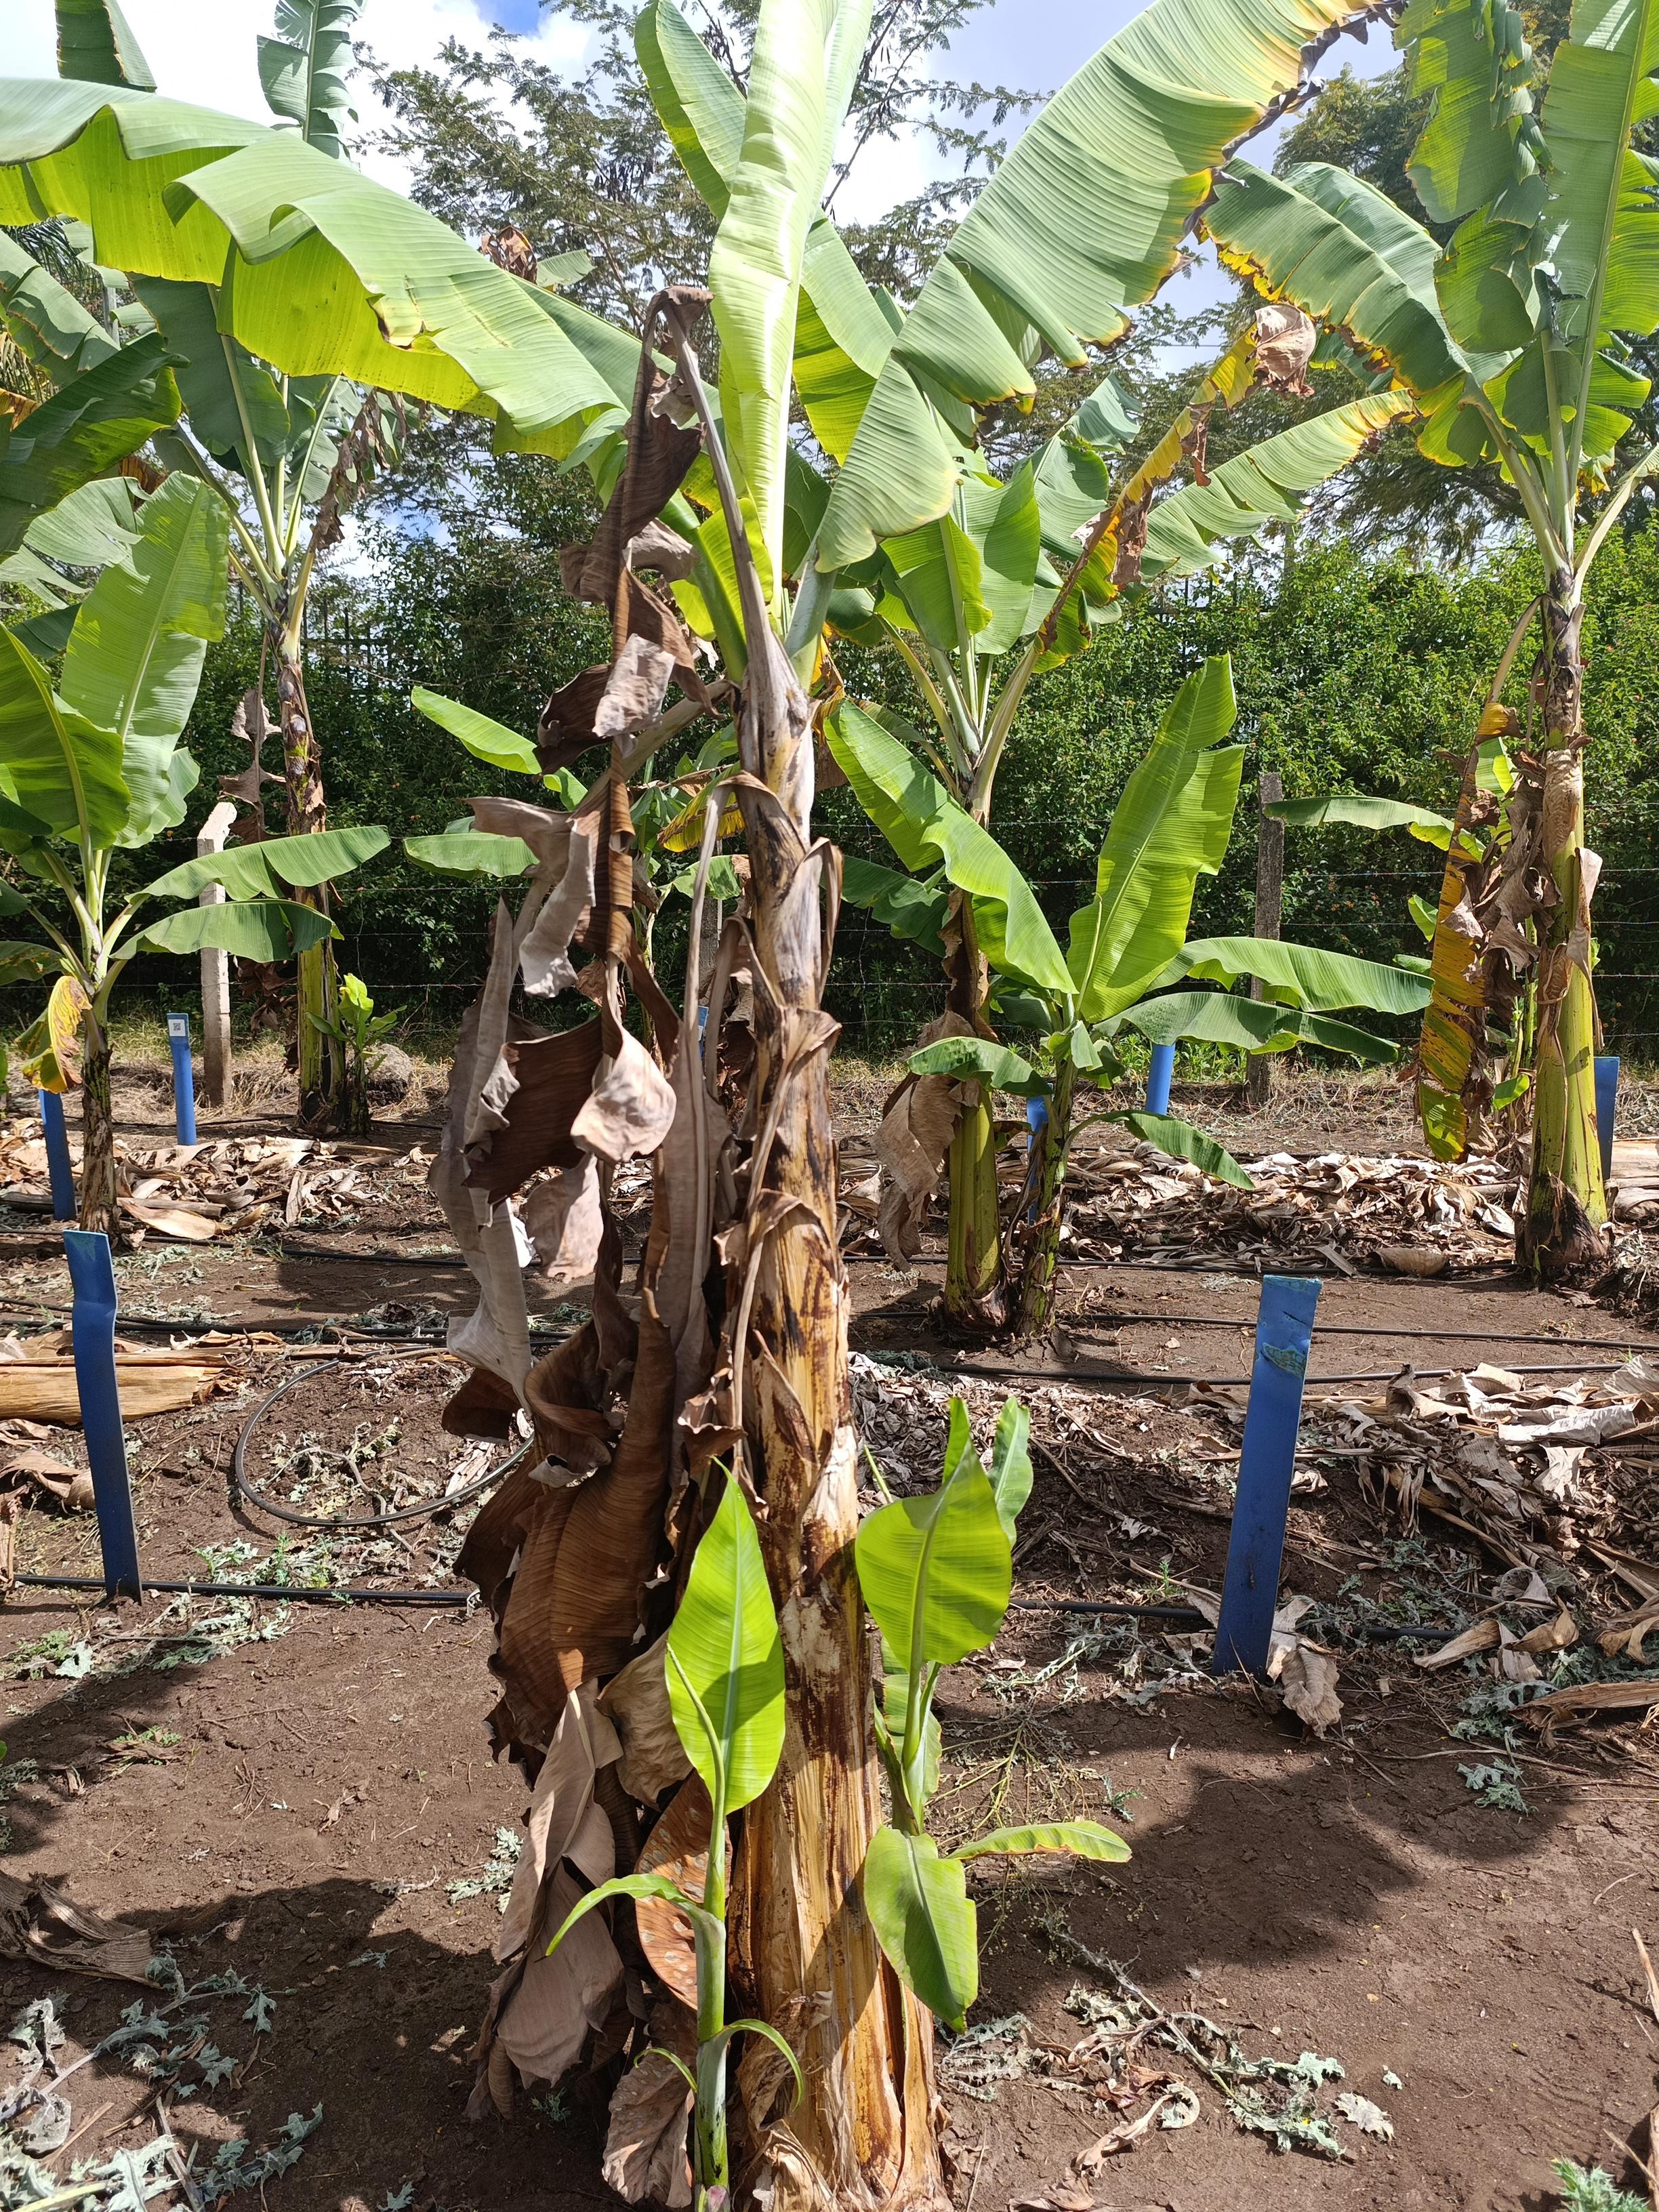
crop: banana
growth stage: vegetative
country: Tanzania
